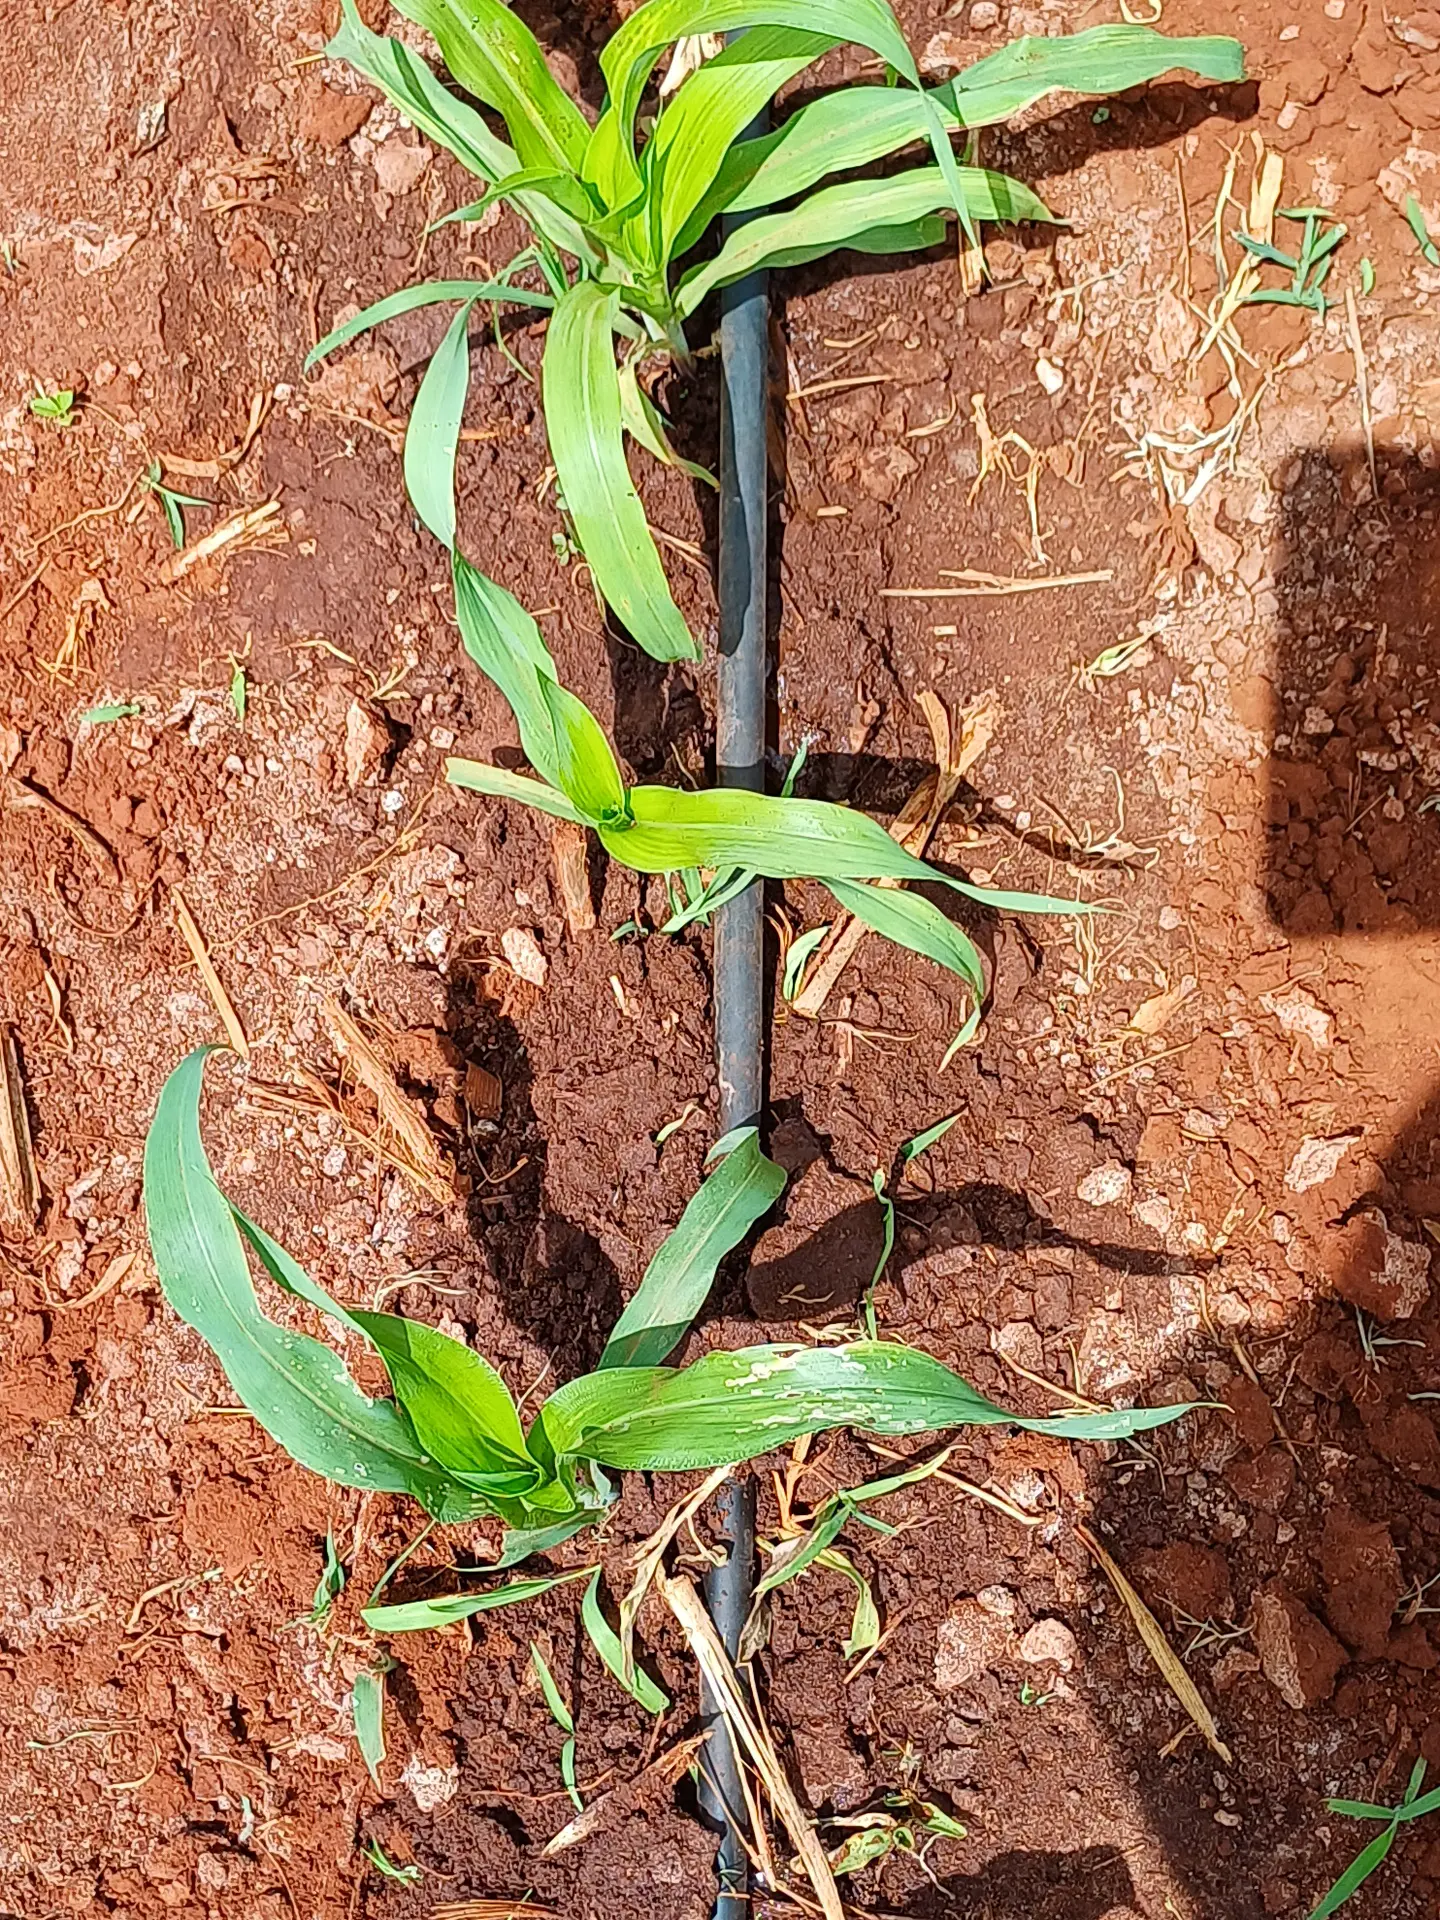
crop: sorghum
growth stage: vegetative
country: Kenya
